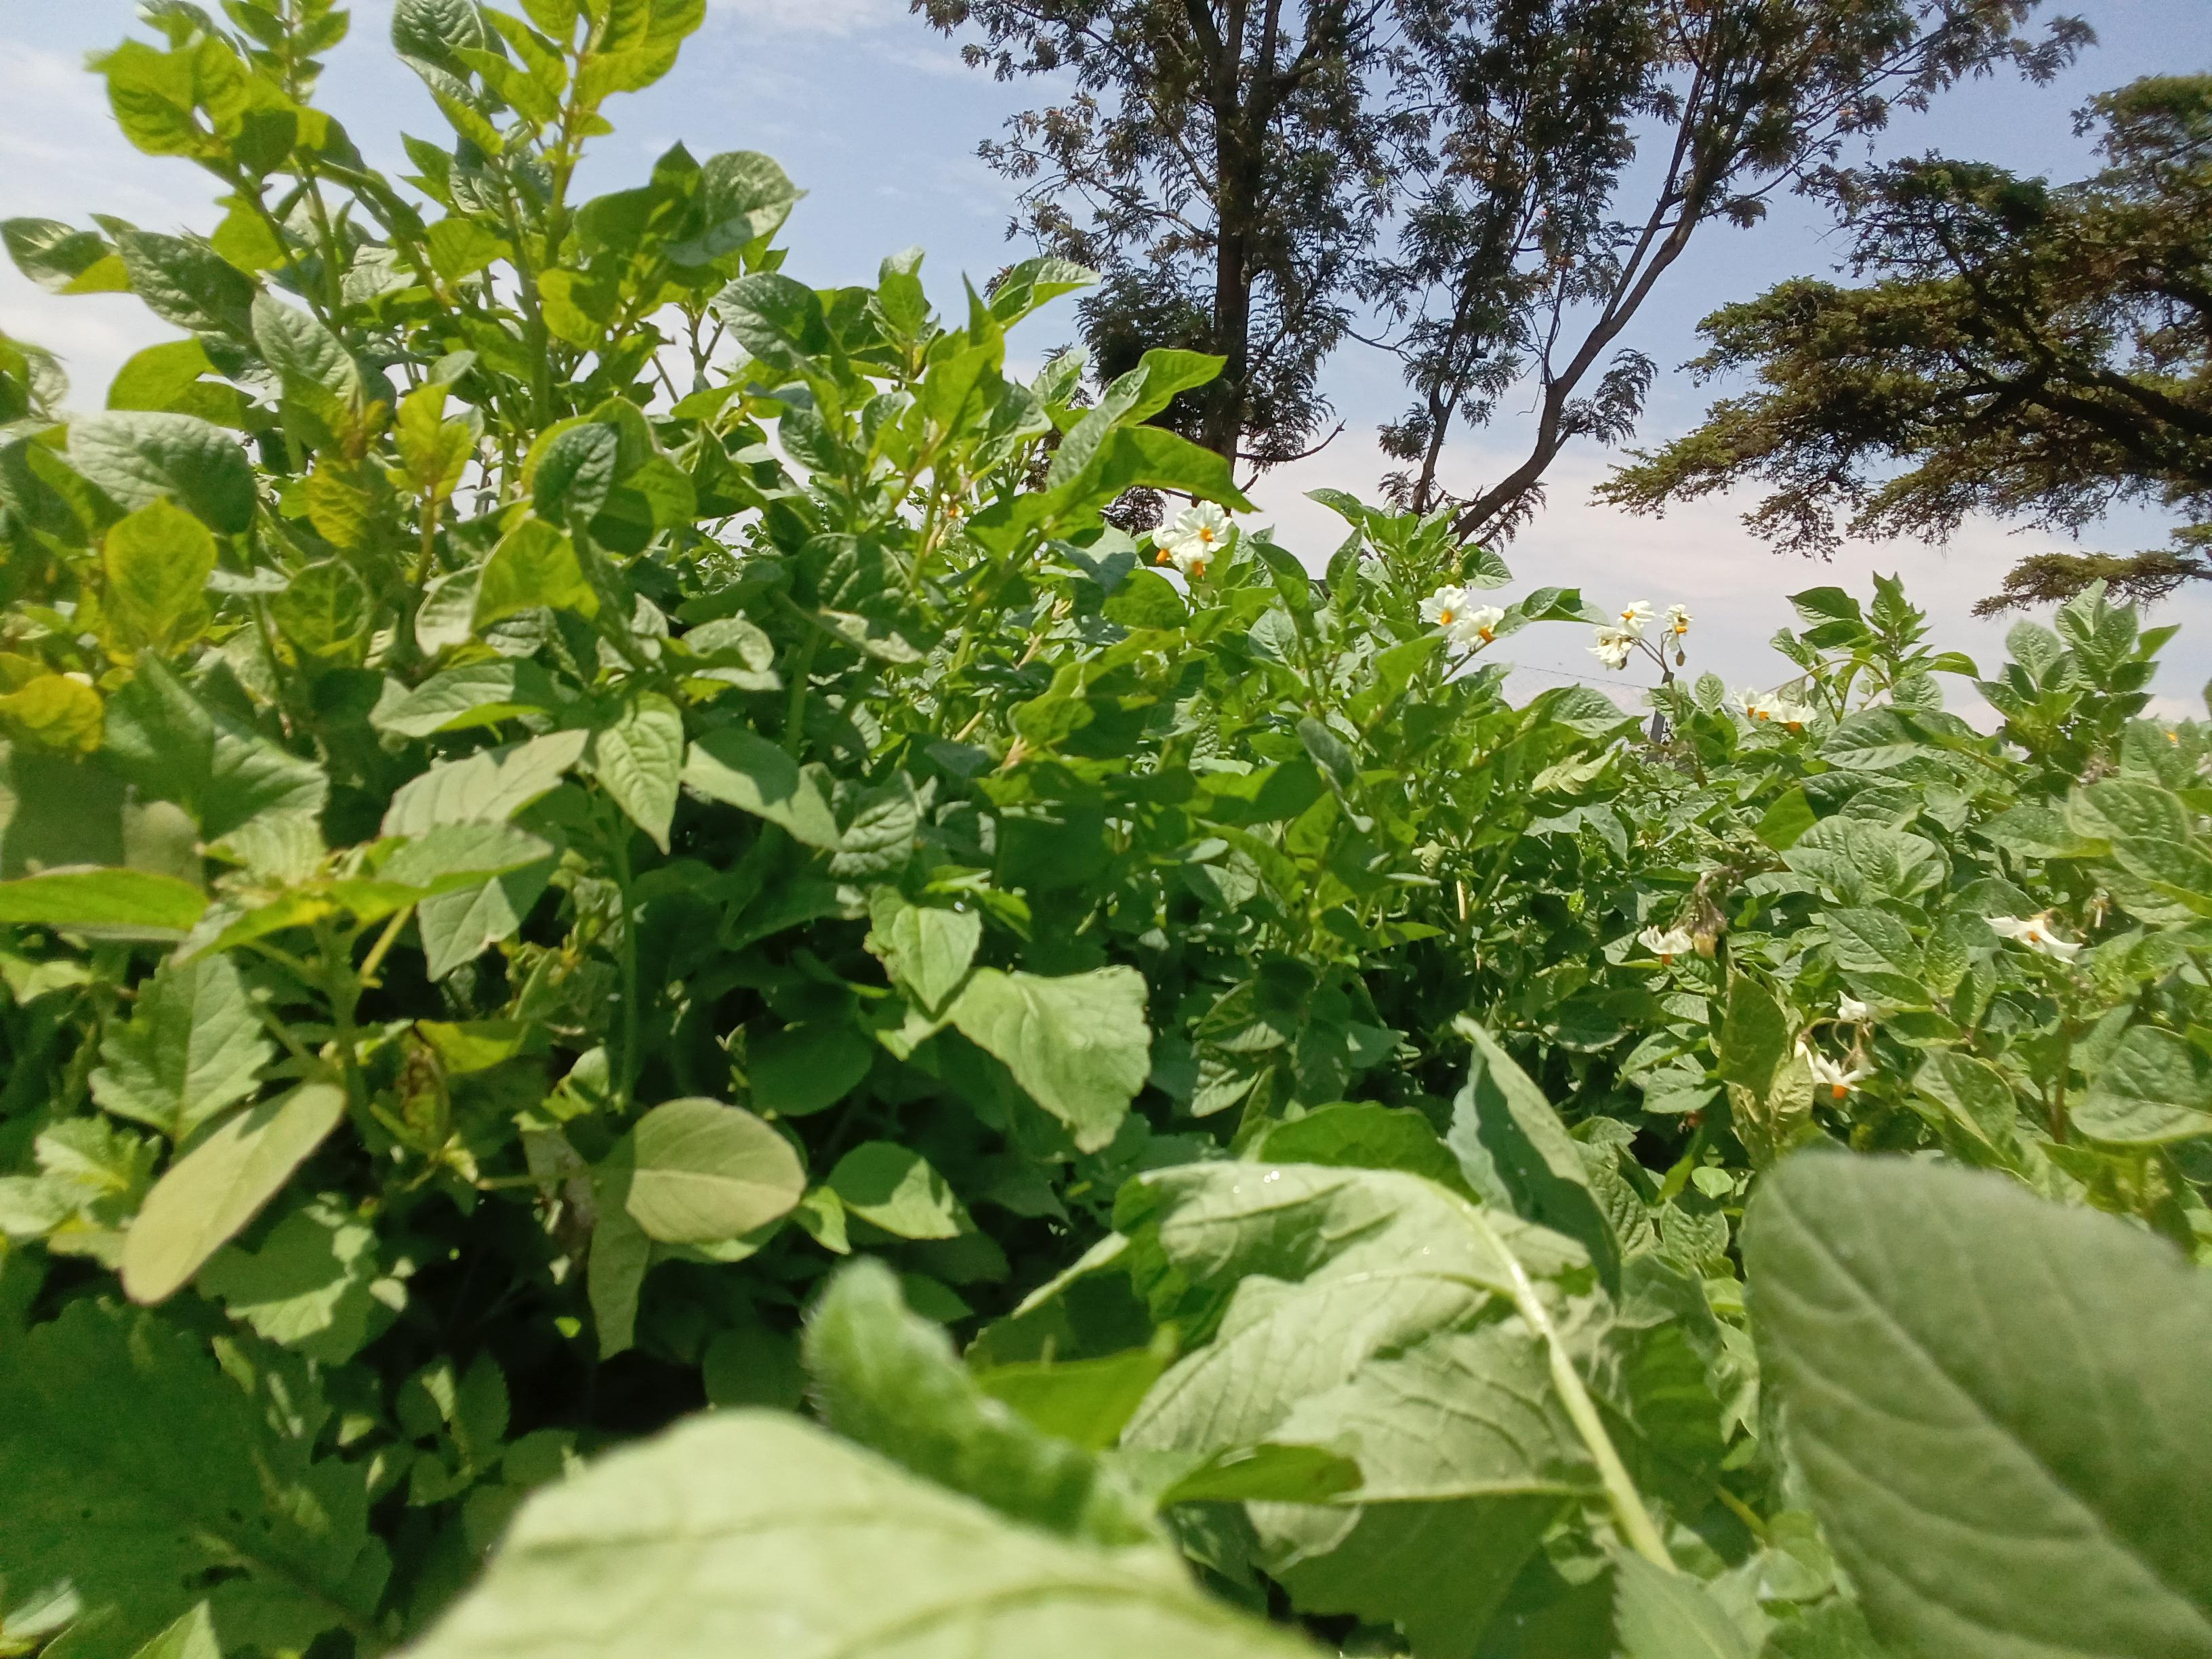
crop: potato
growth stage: flowering
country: Kenya
